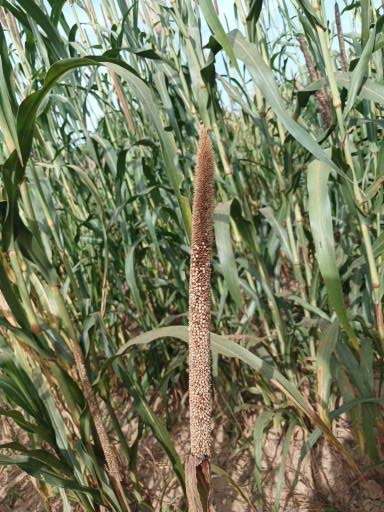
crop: pearl millet
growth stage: maturity
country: Senegal
